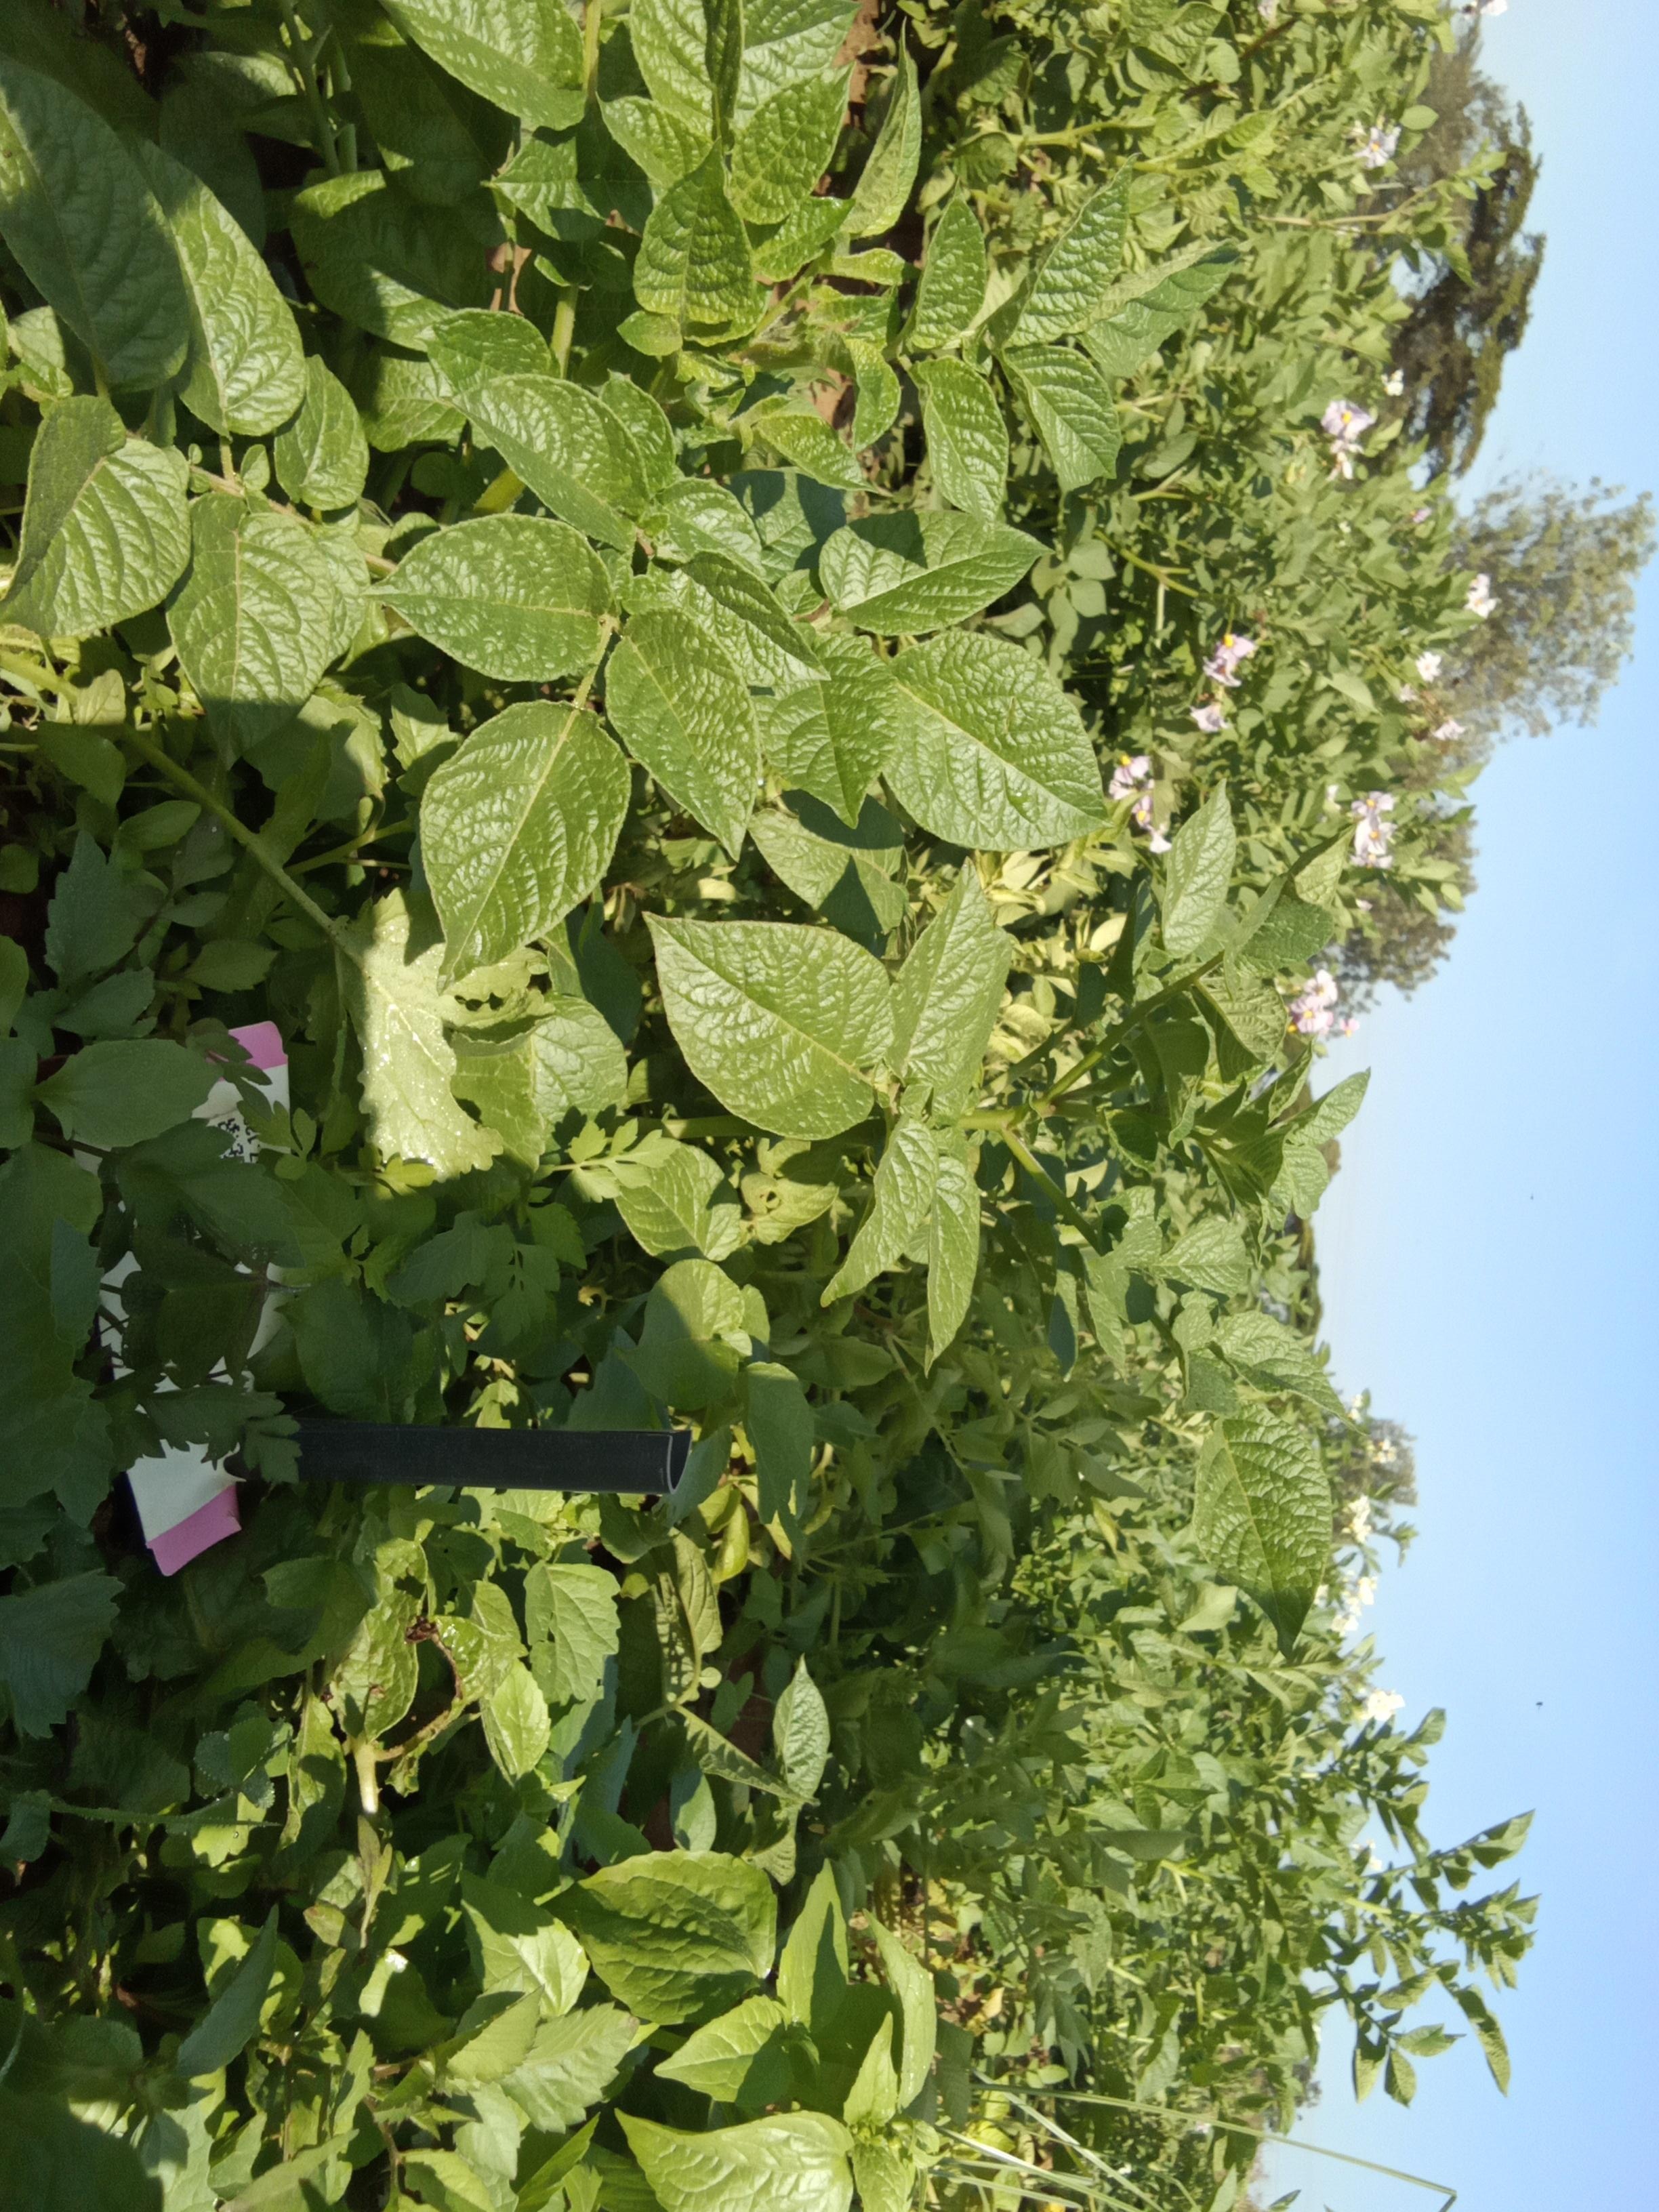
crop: potato
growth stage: vegetative
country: Kenya
